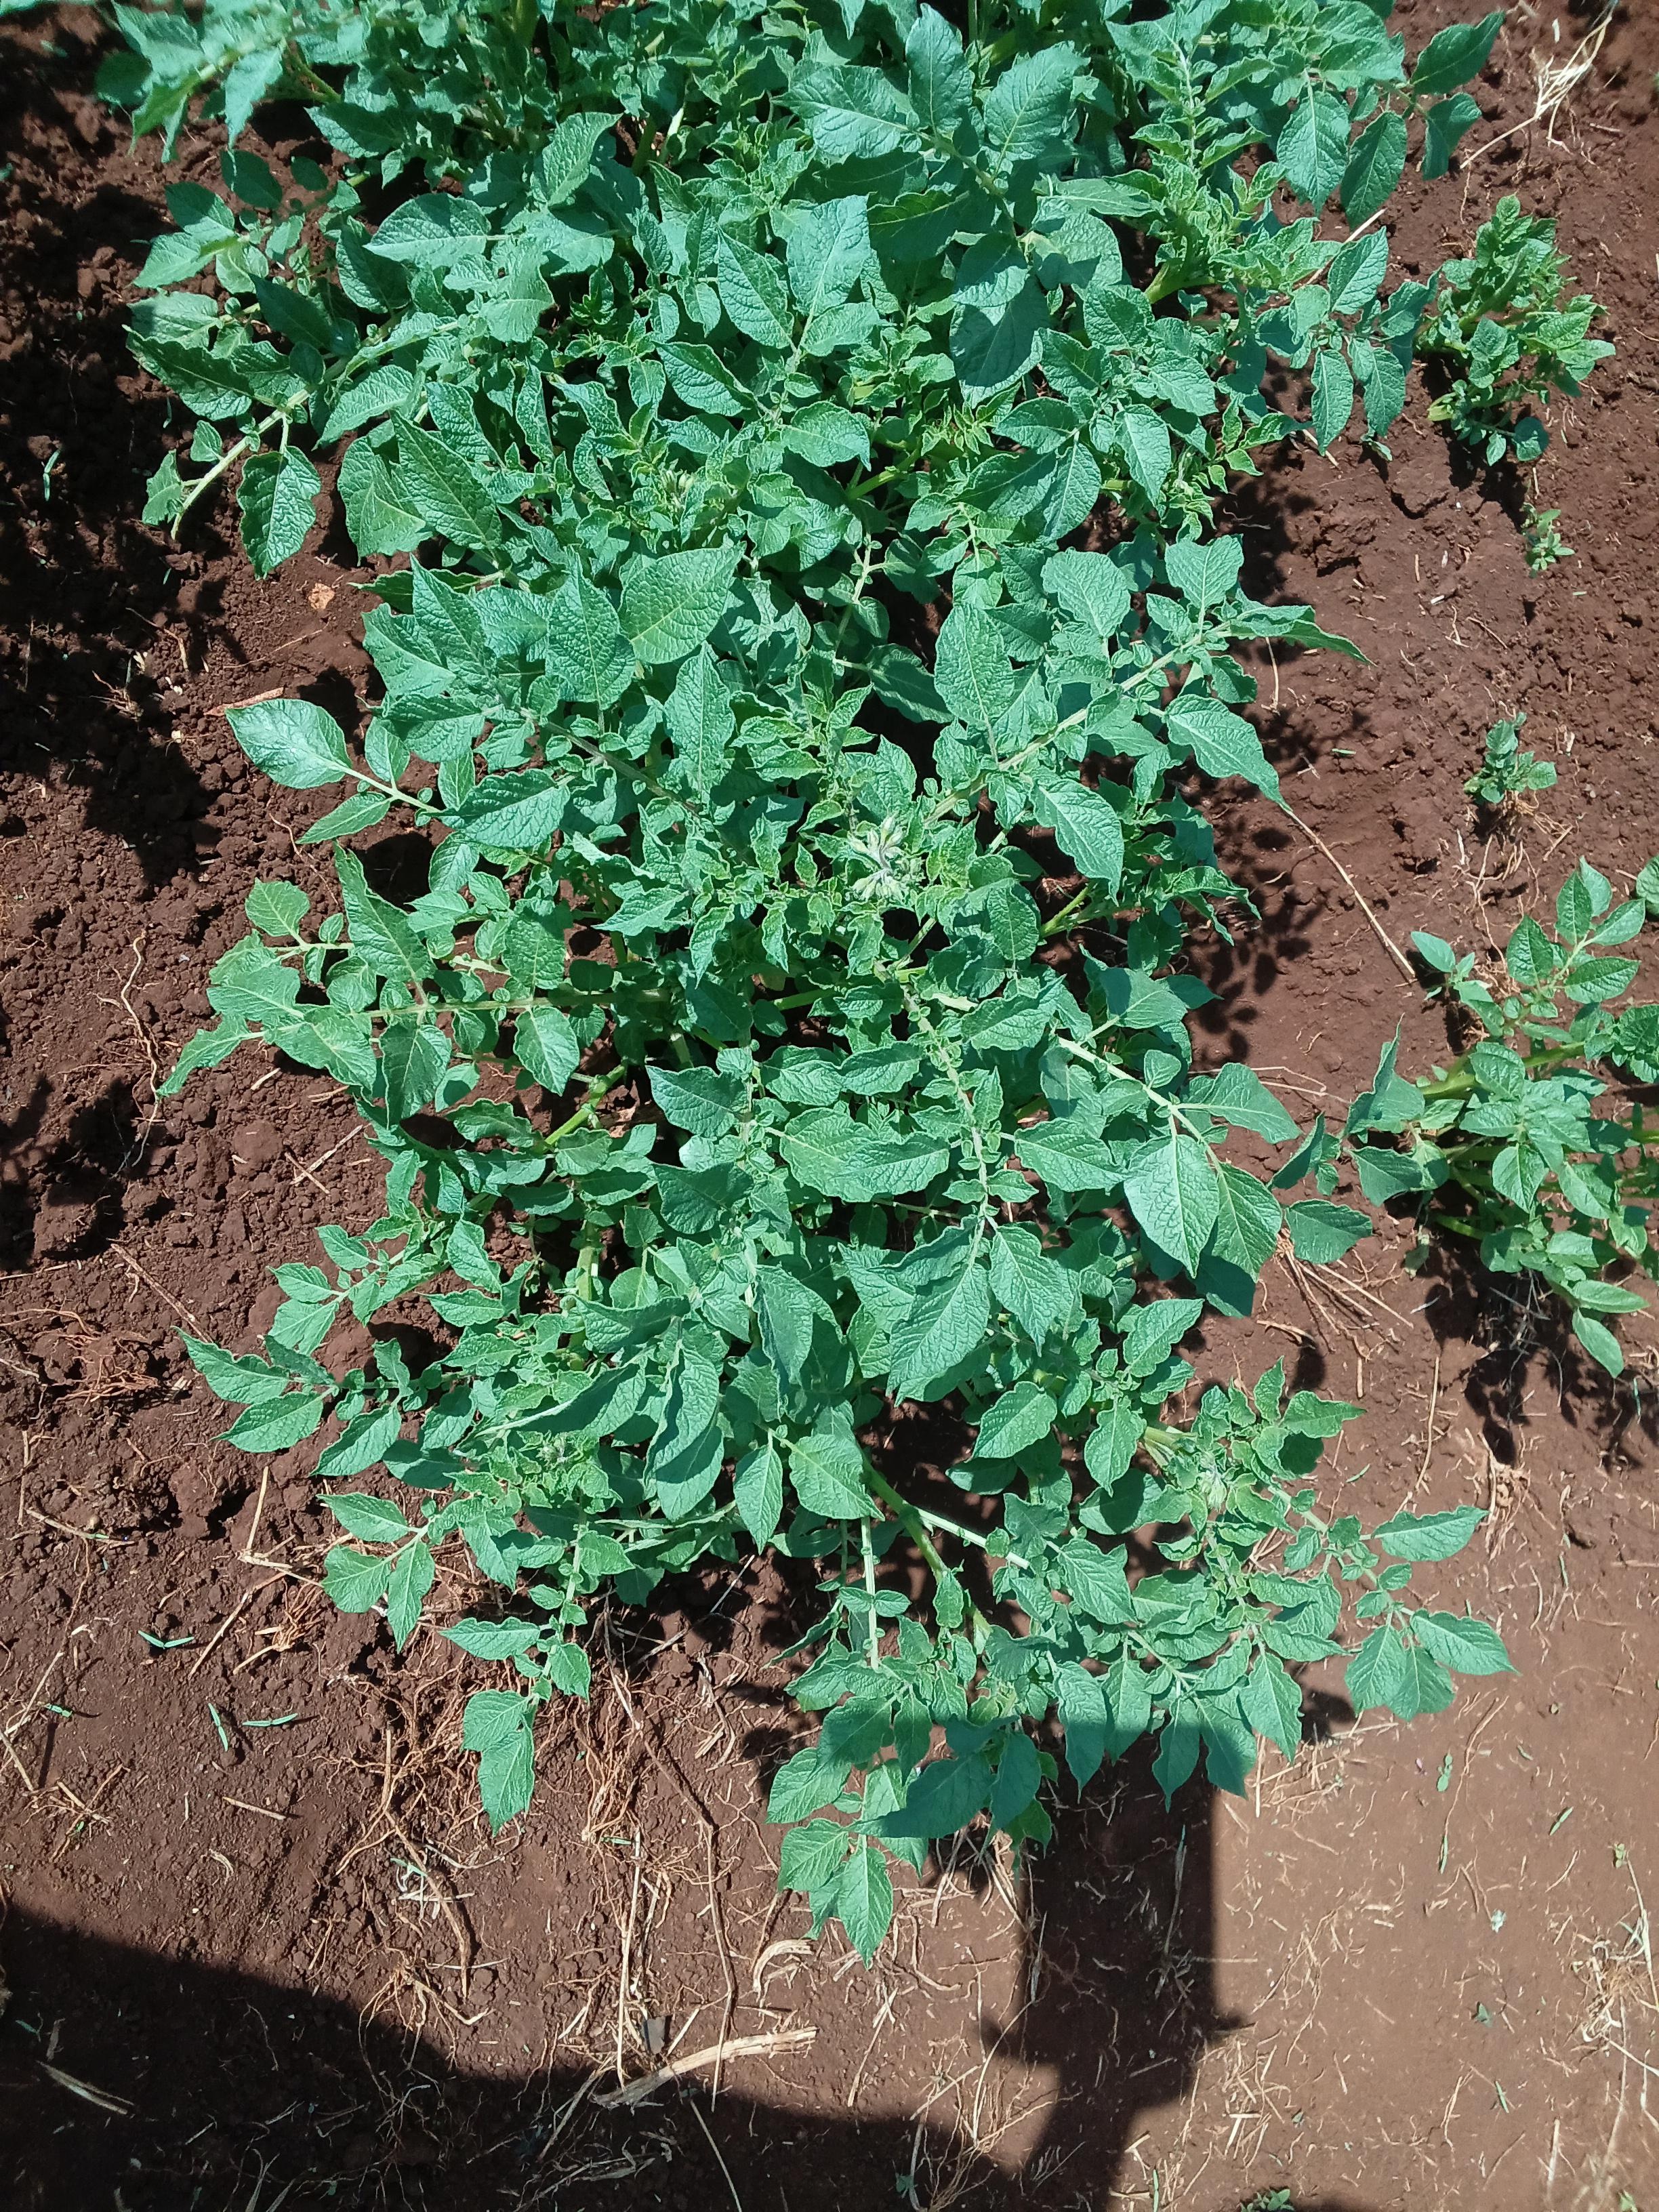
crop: potato
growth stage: vegetative
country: Kenya
